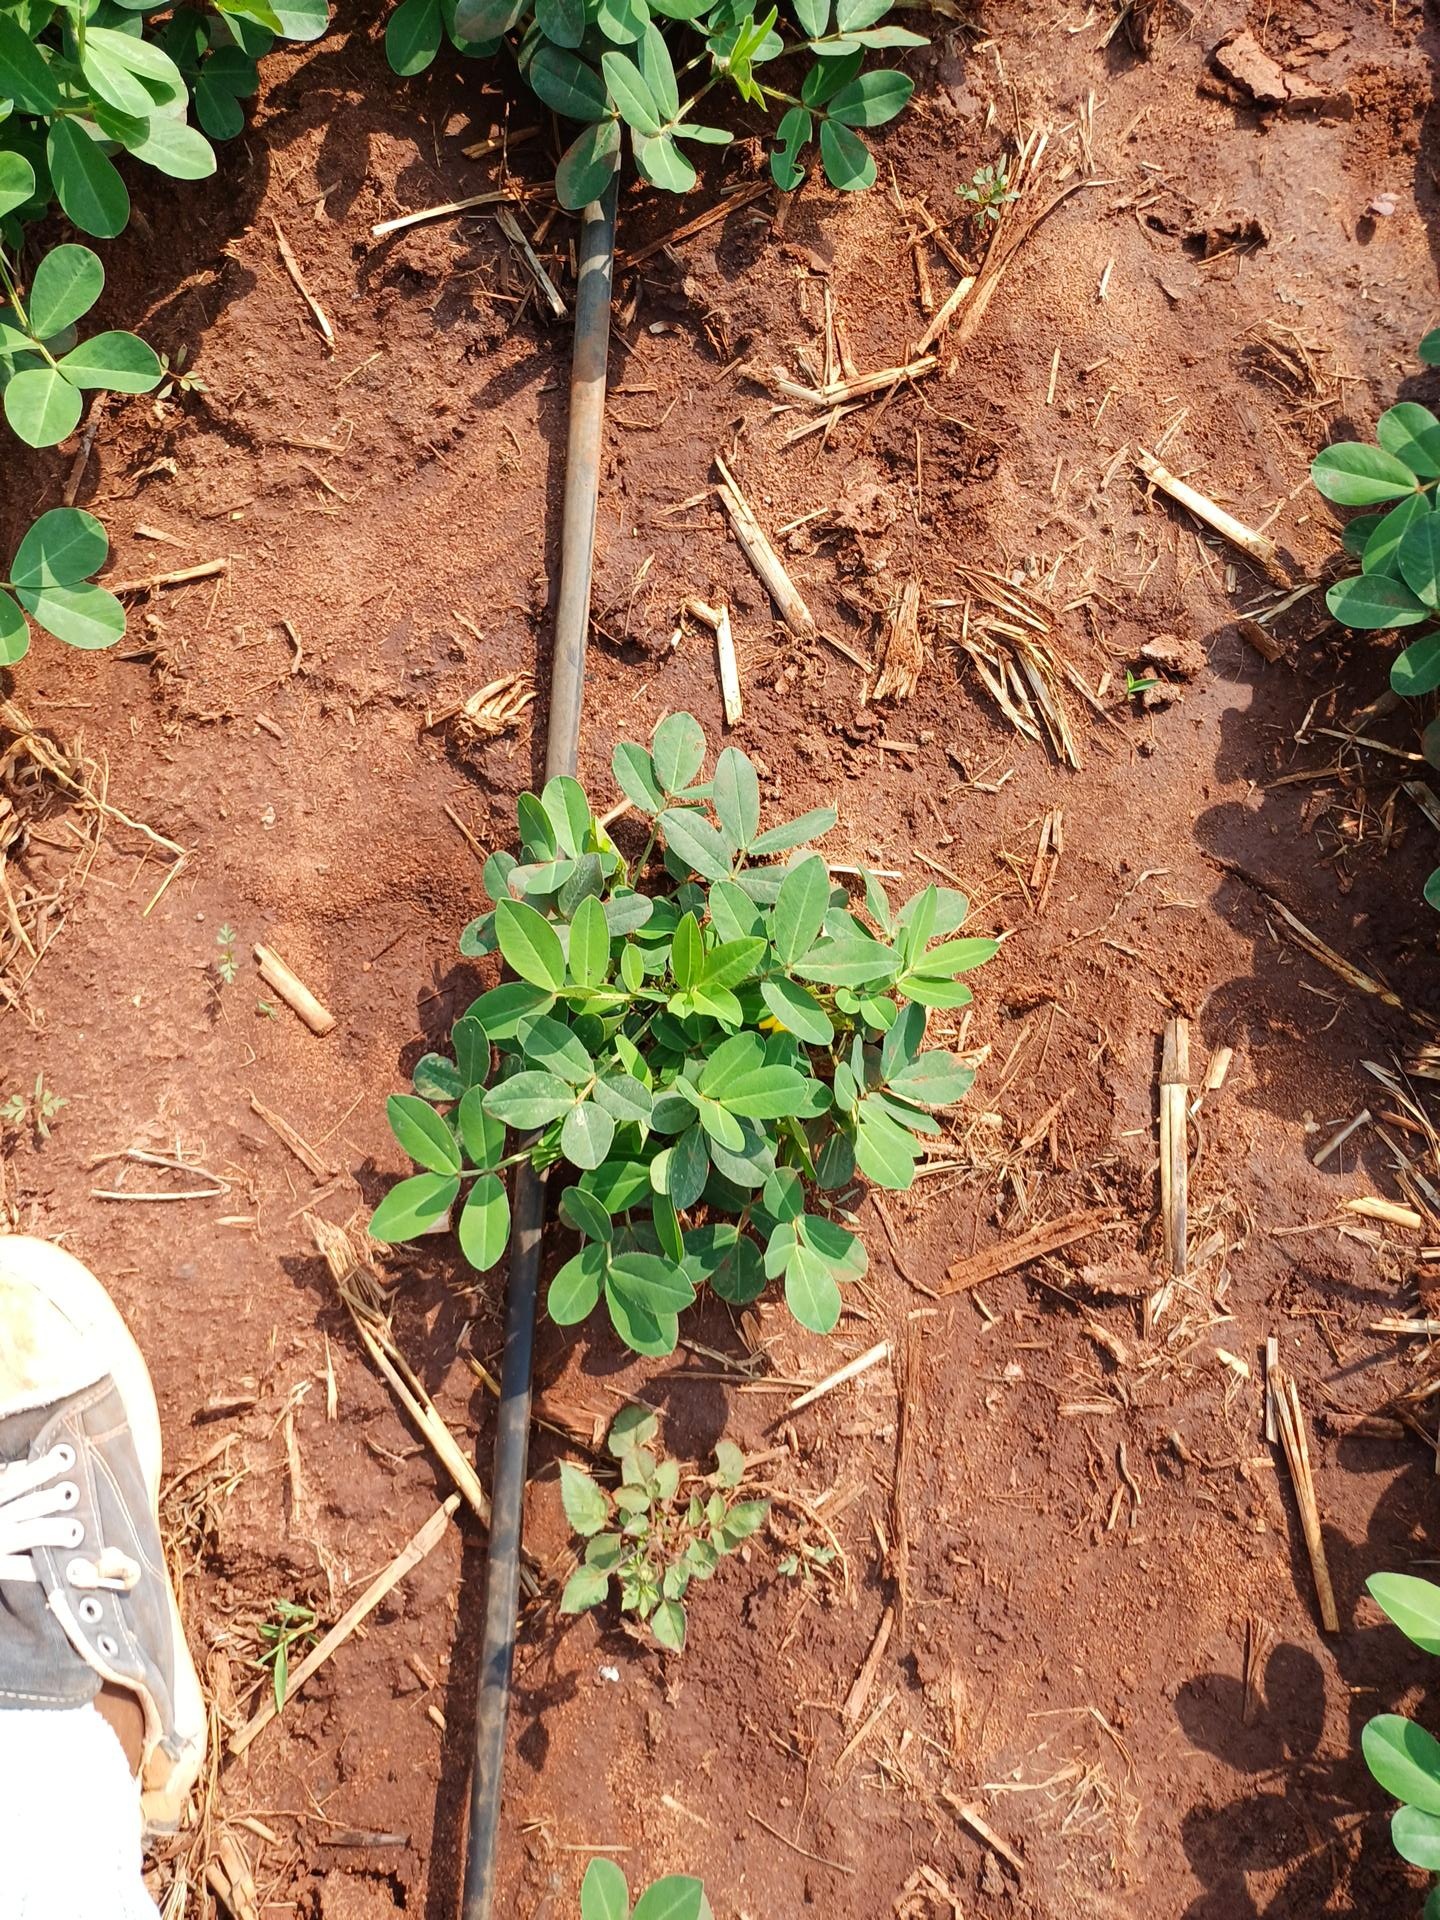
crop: groundnut
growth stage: flowering
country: Kenya
